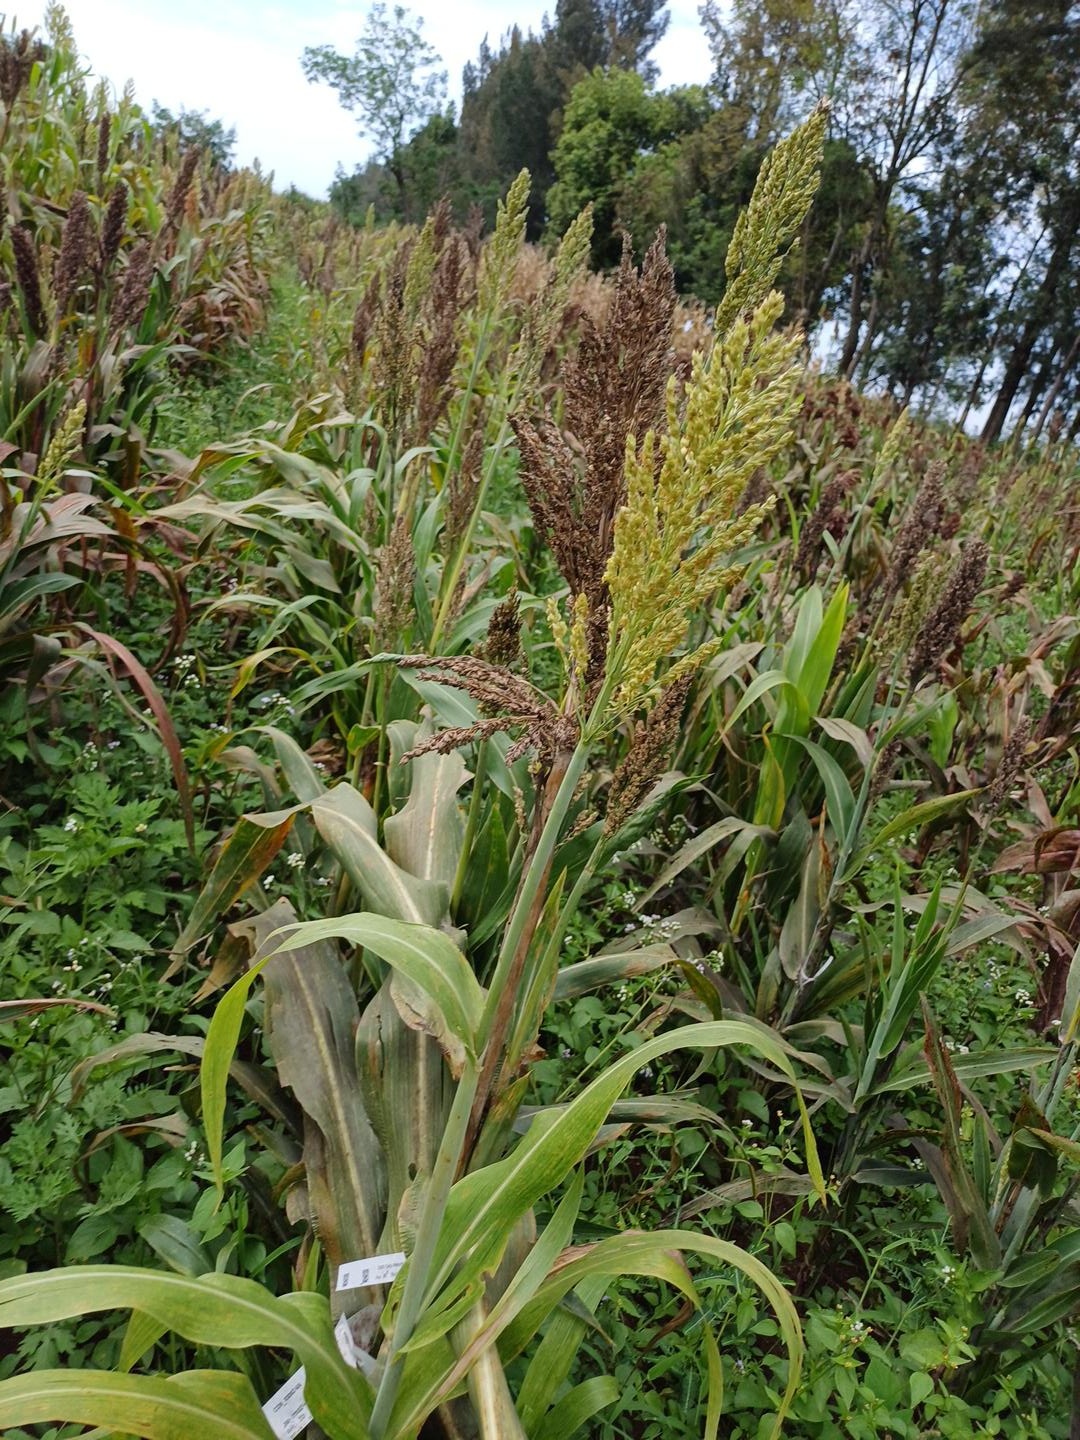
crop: sorghum
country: Kenya
